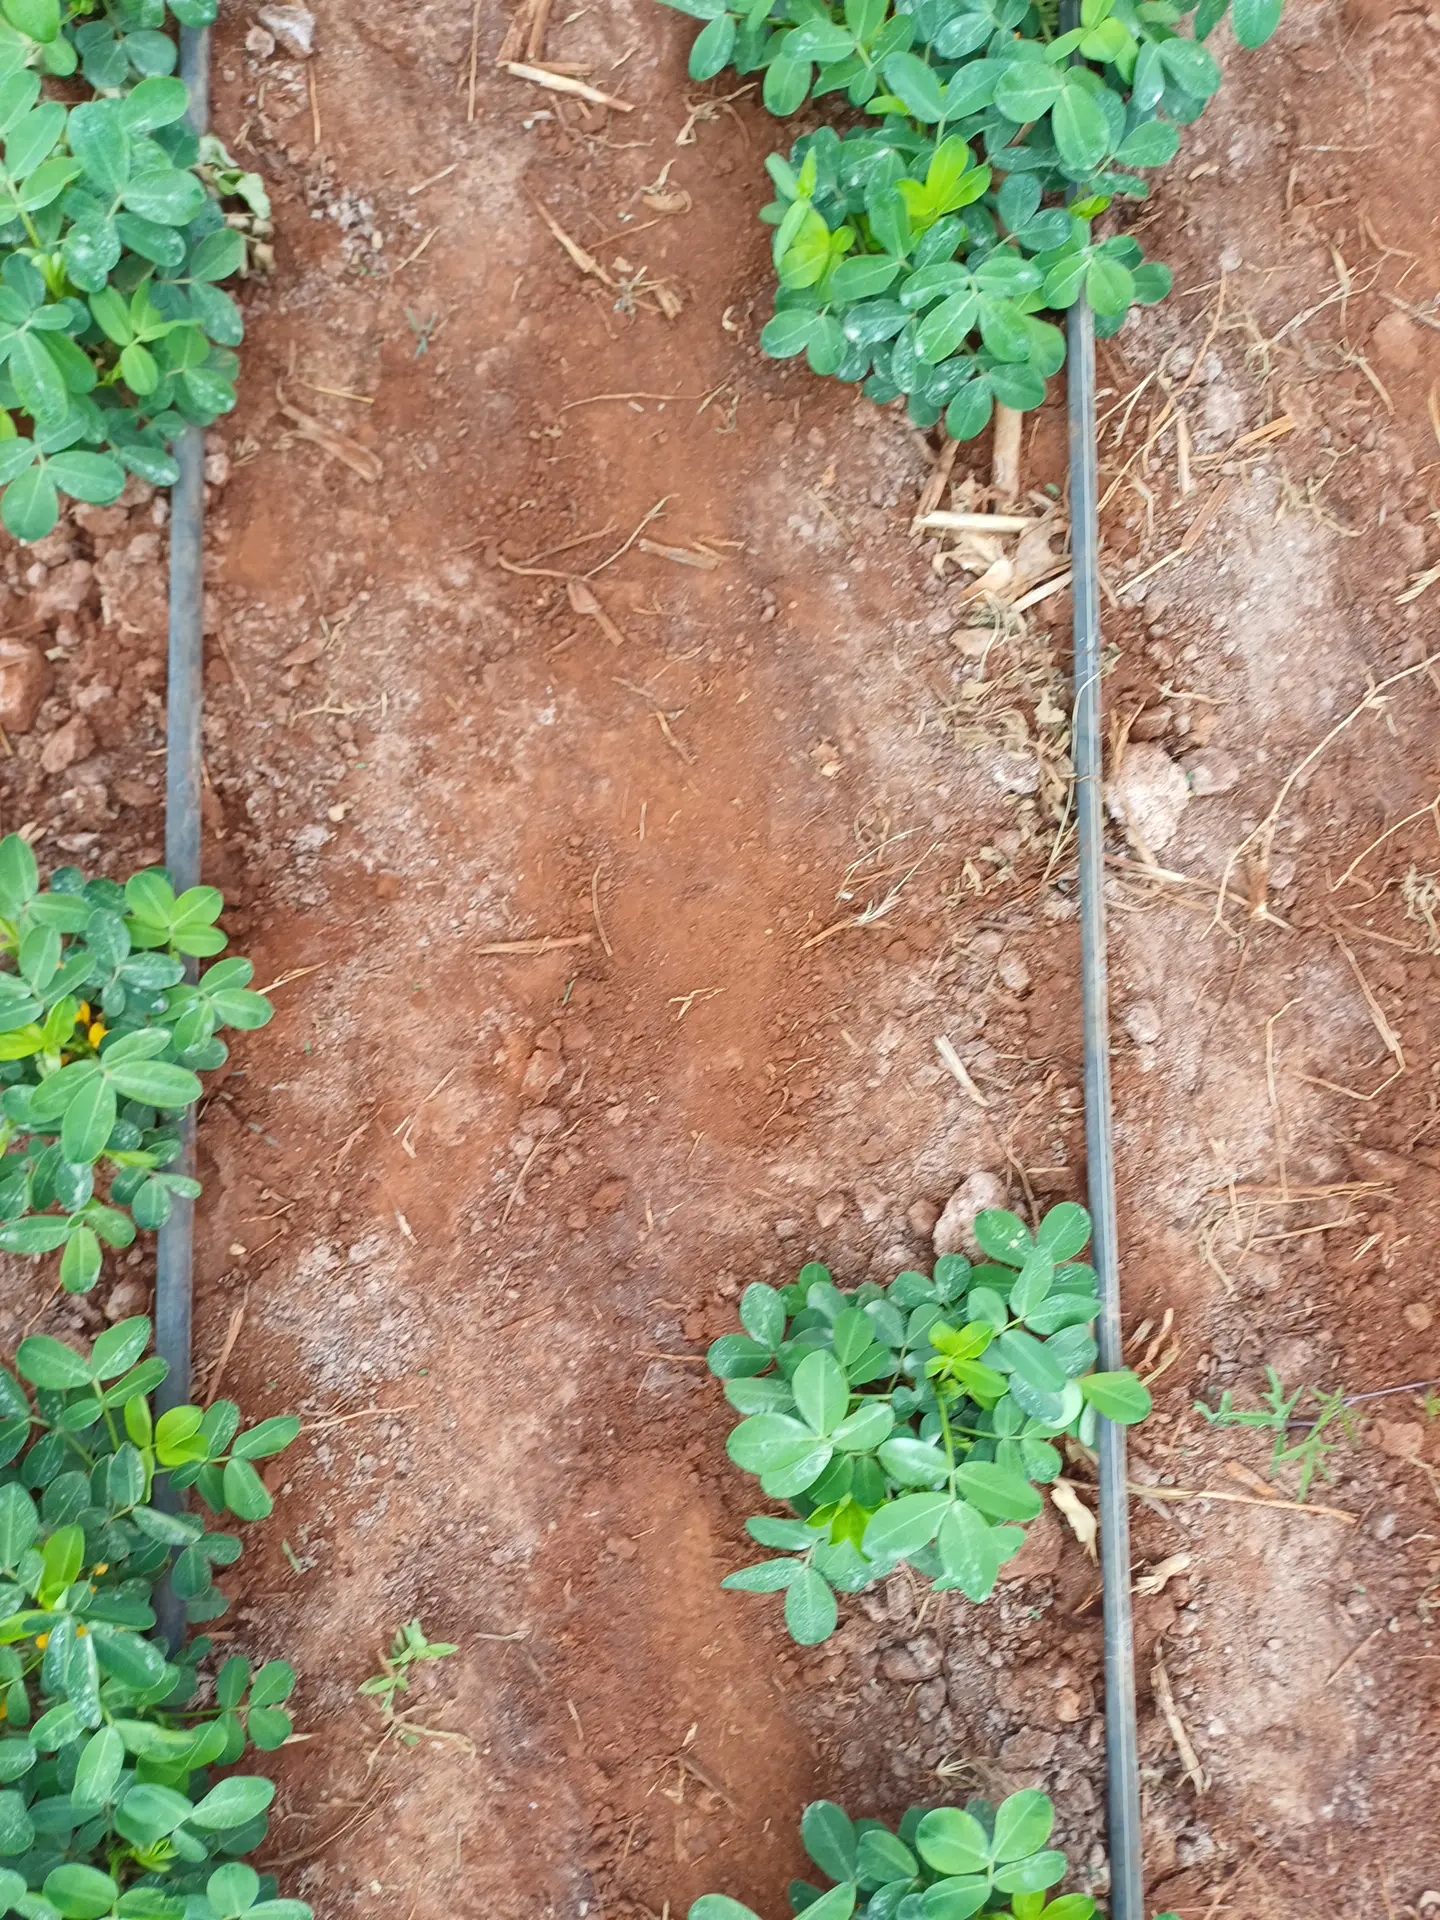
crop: groundnut
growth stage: vegetative
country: Kenya
